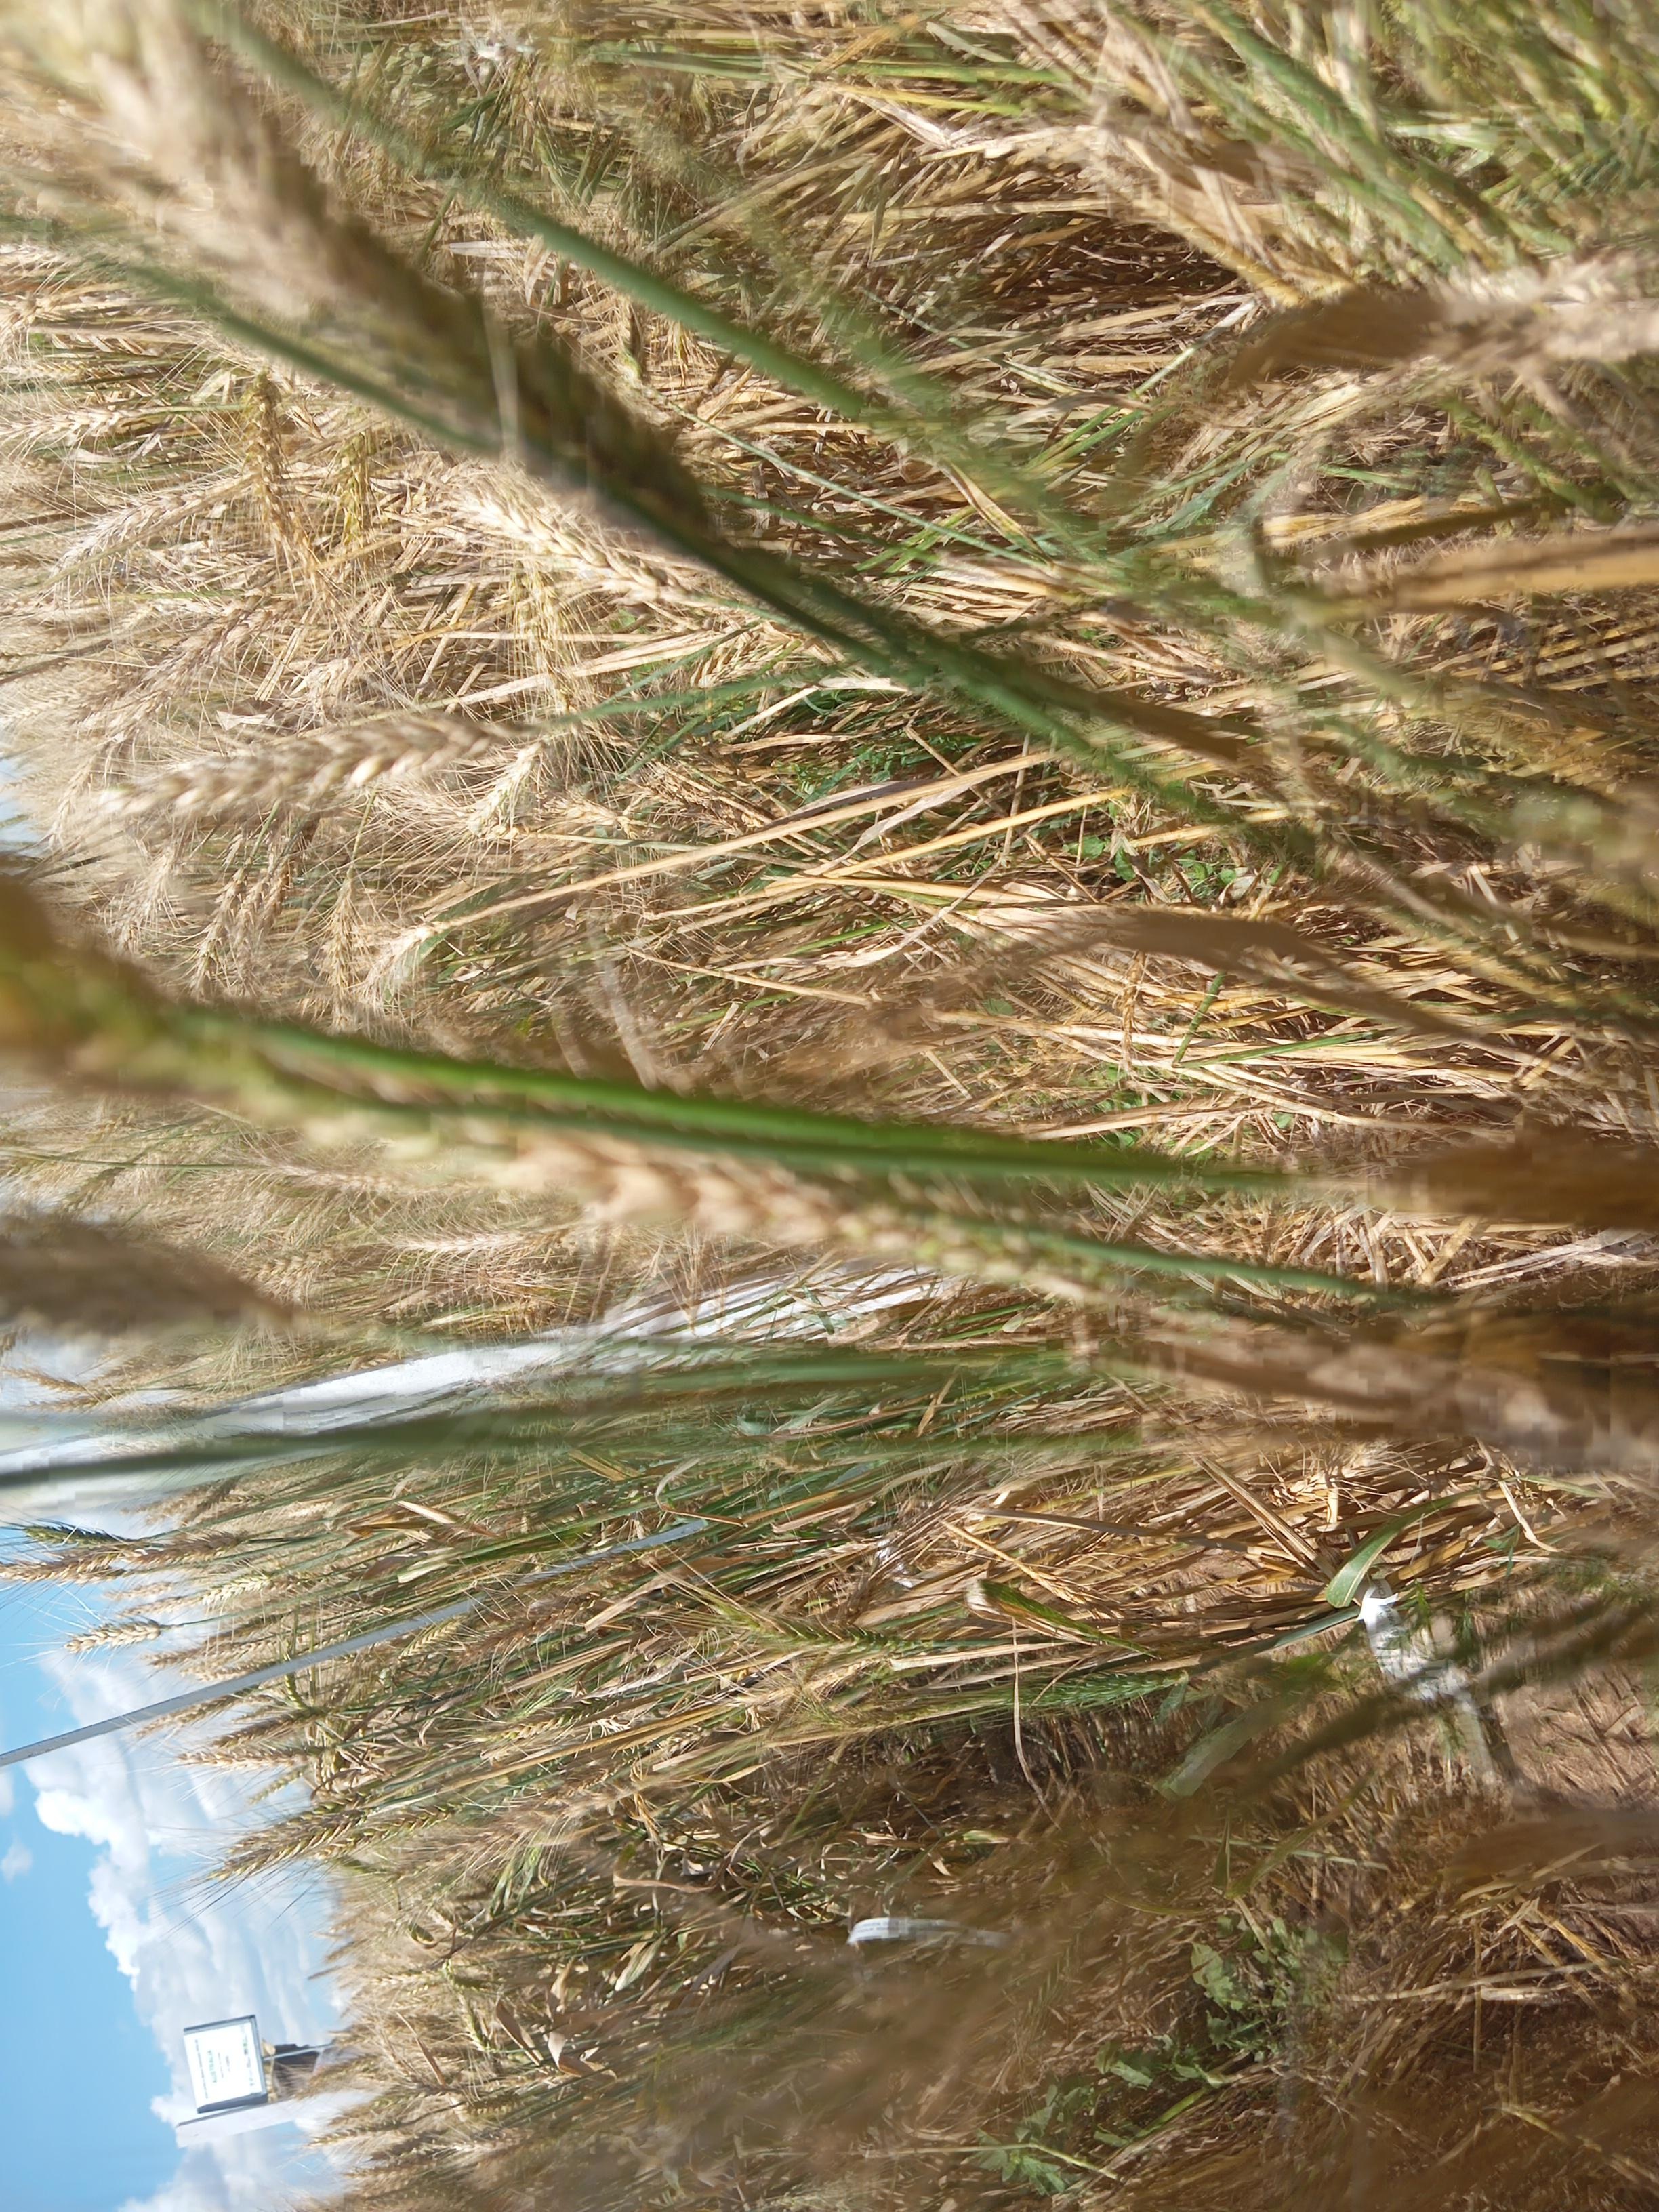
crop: wheat
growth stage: maturity
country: Kenya
